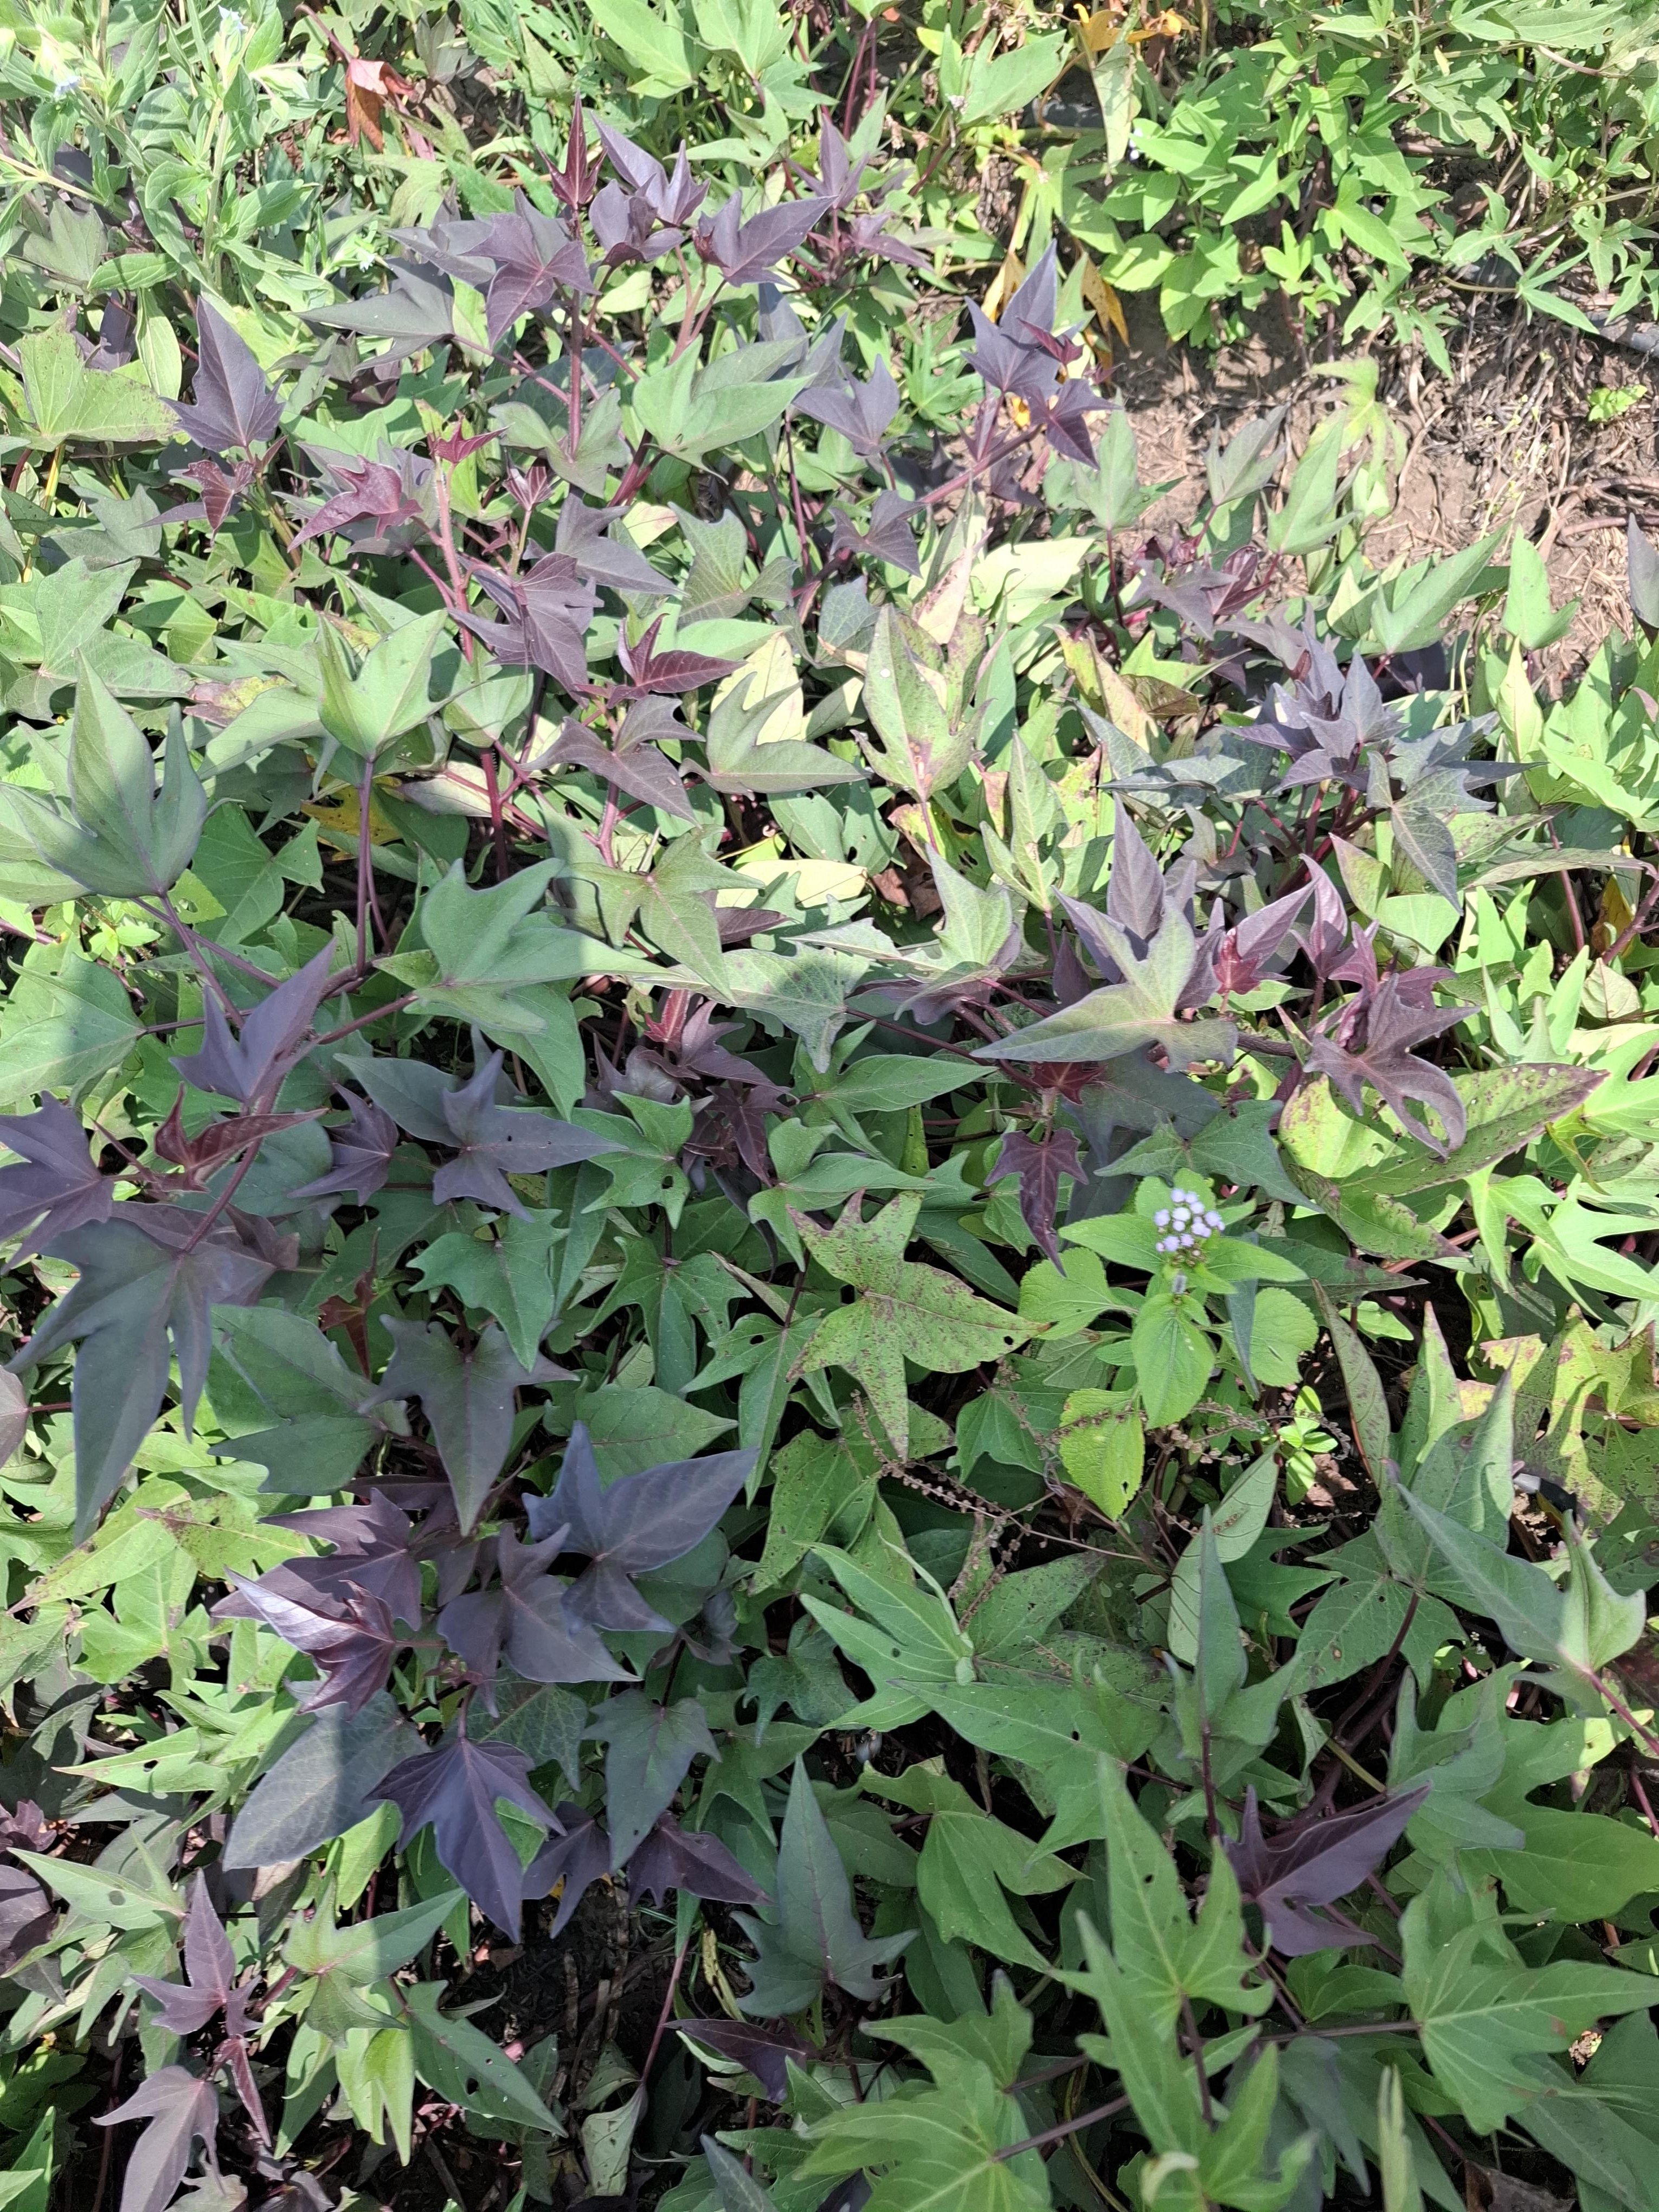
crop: sweet potato
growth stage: vegetative
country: Tanzania
